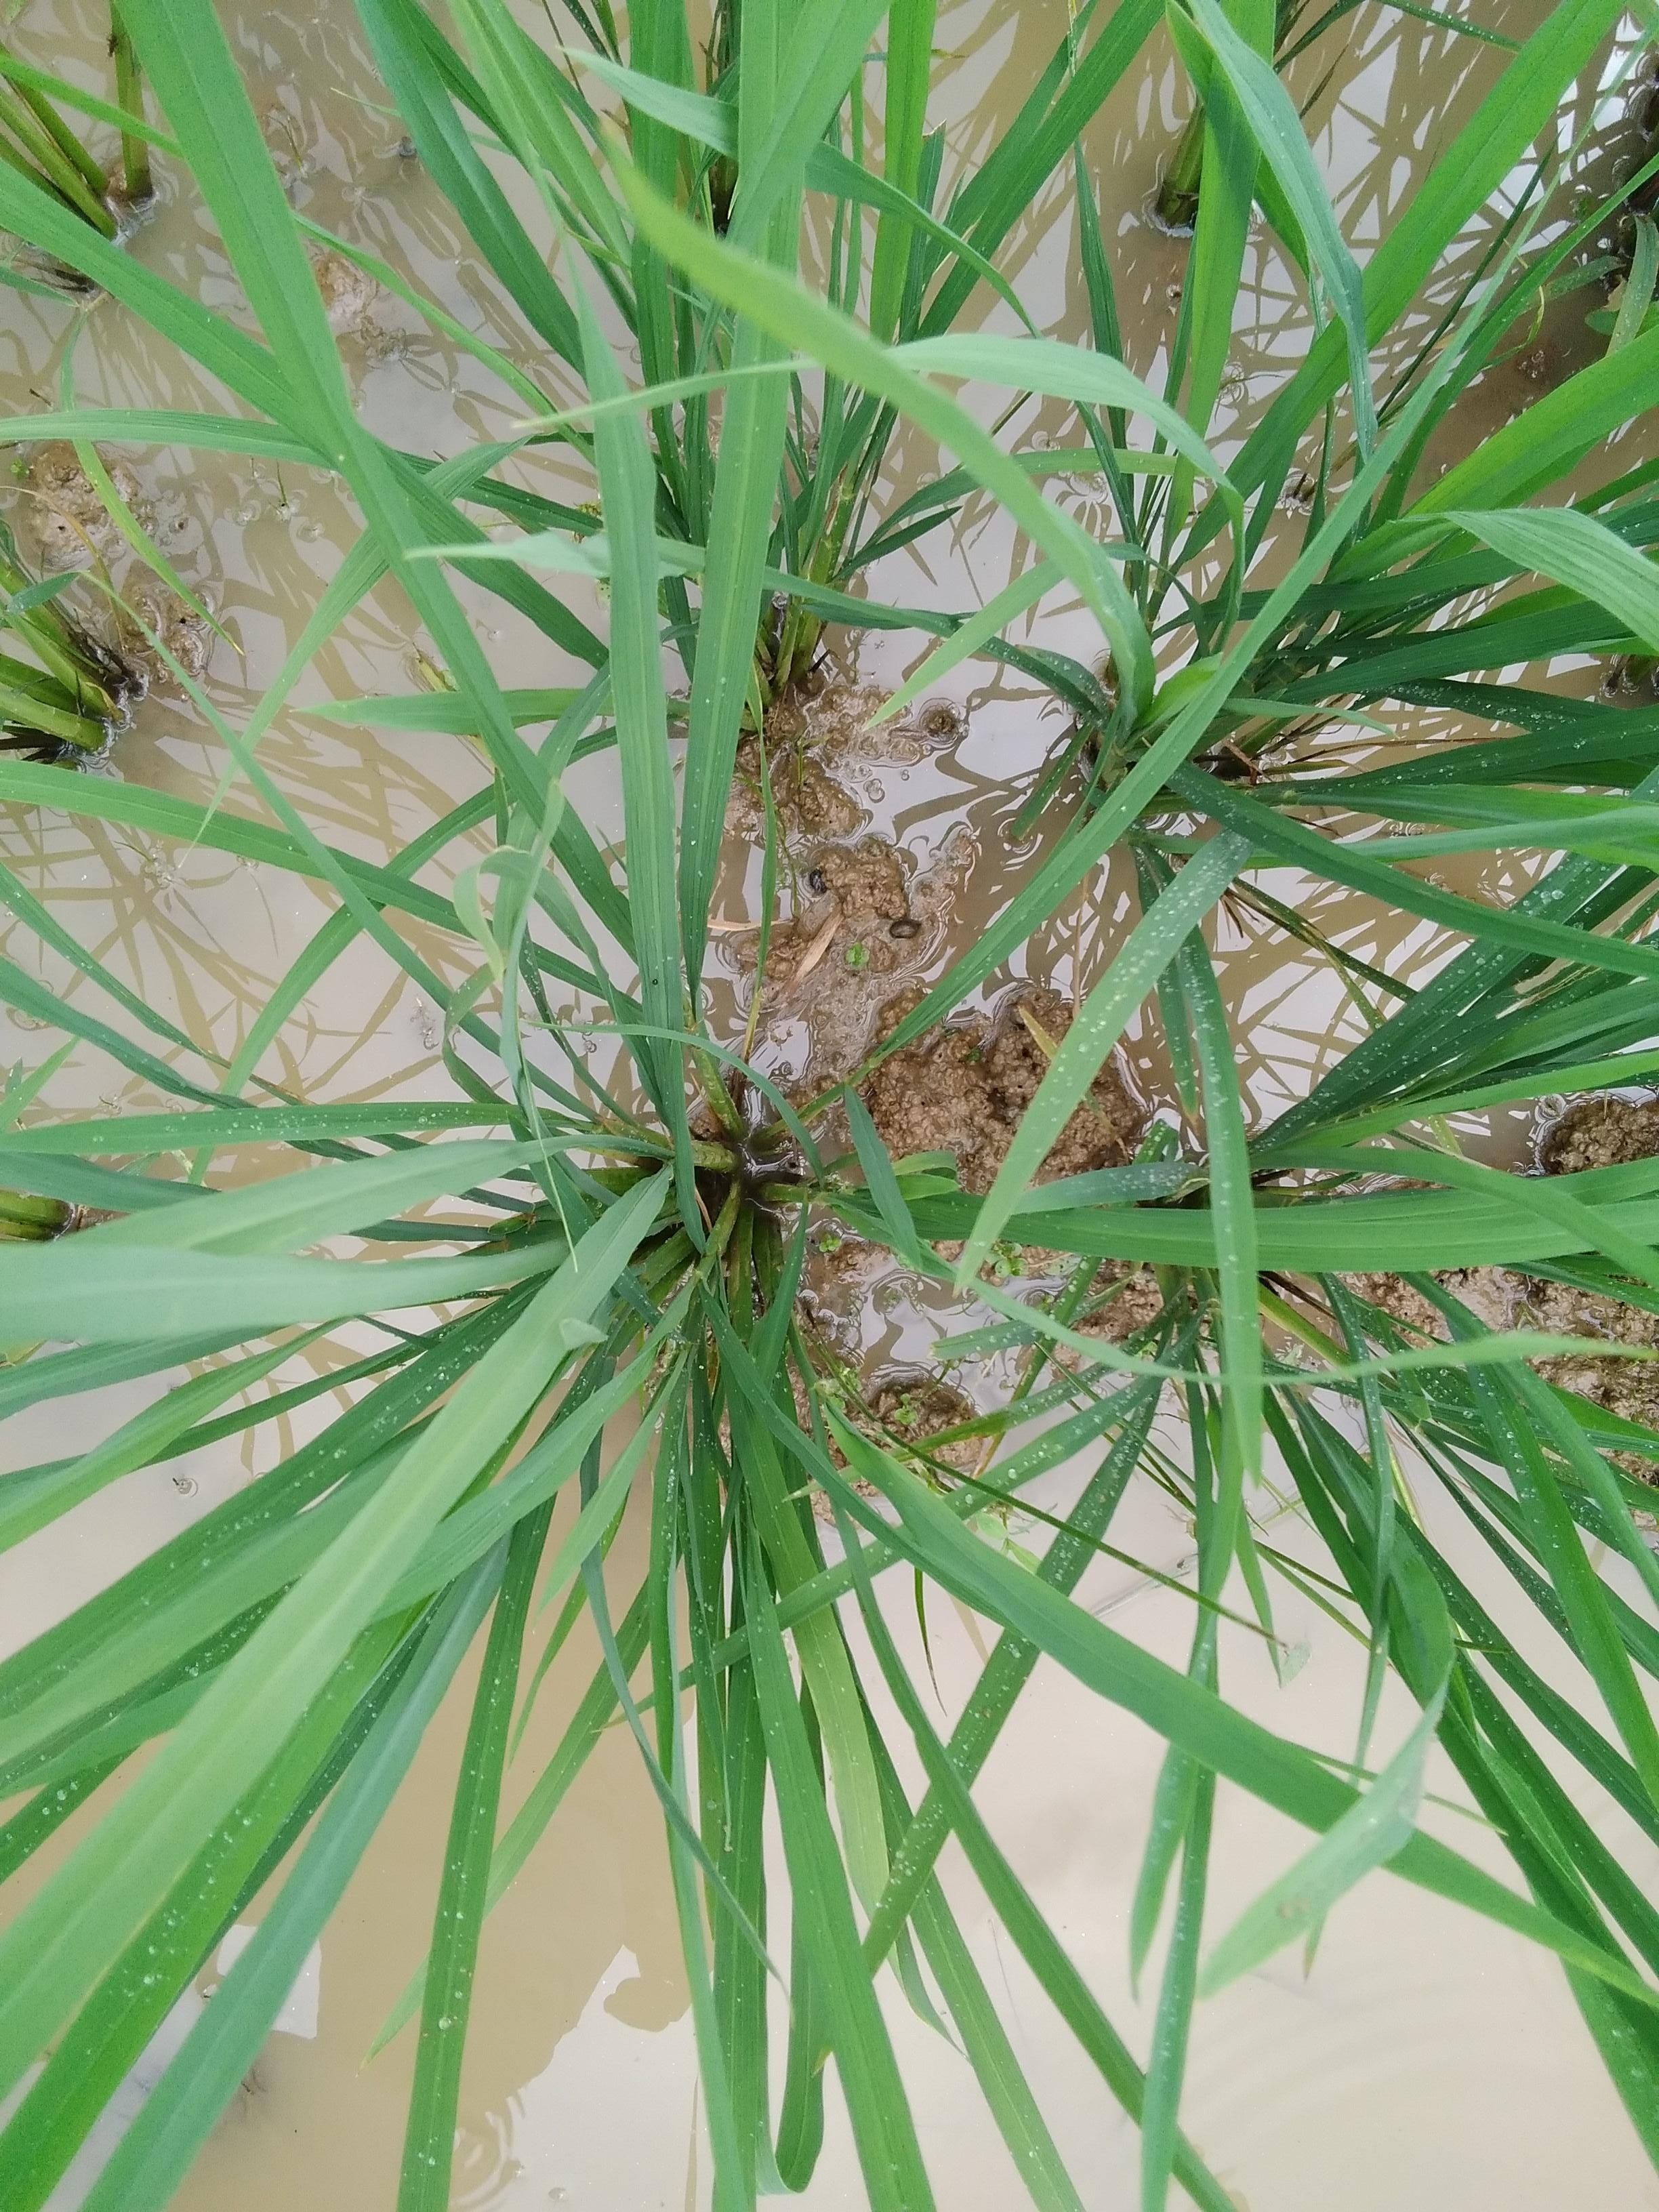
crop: rice
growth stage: vegetative
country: Nigeria
